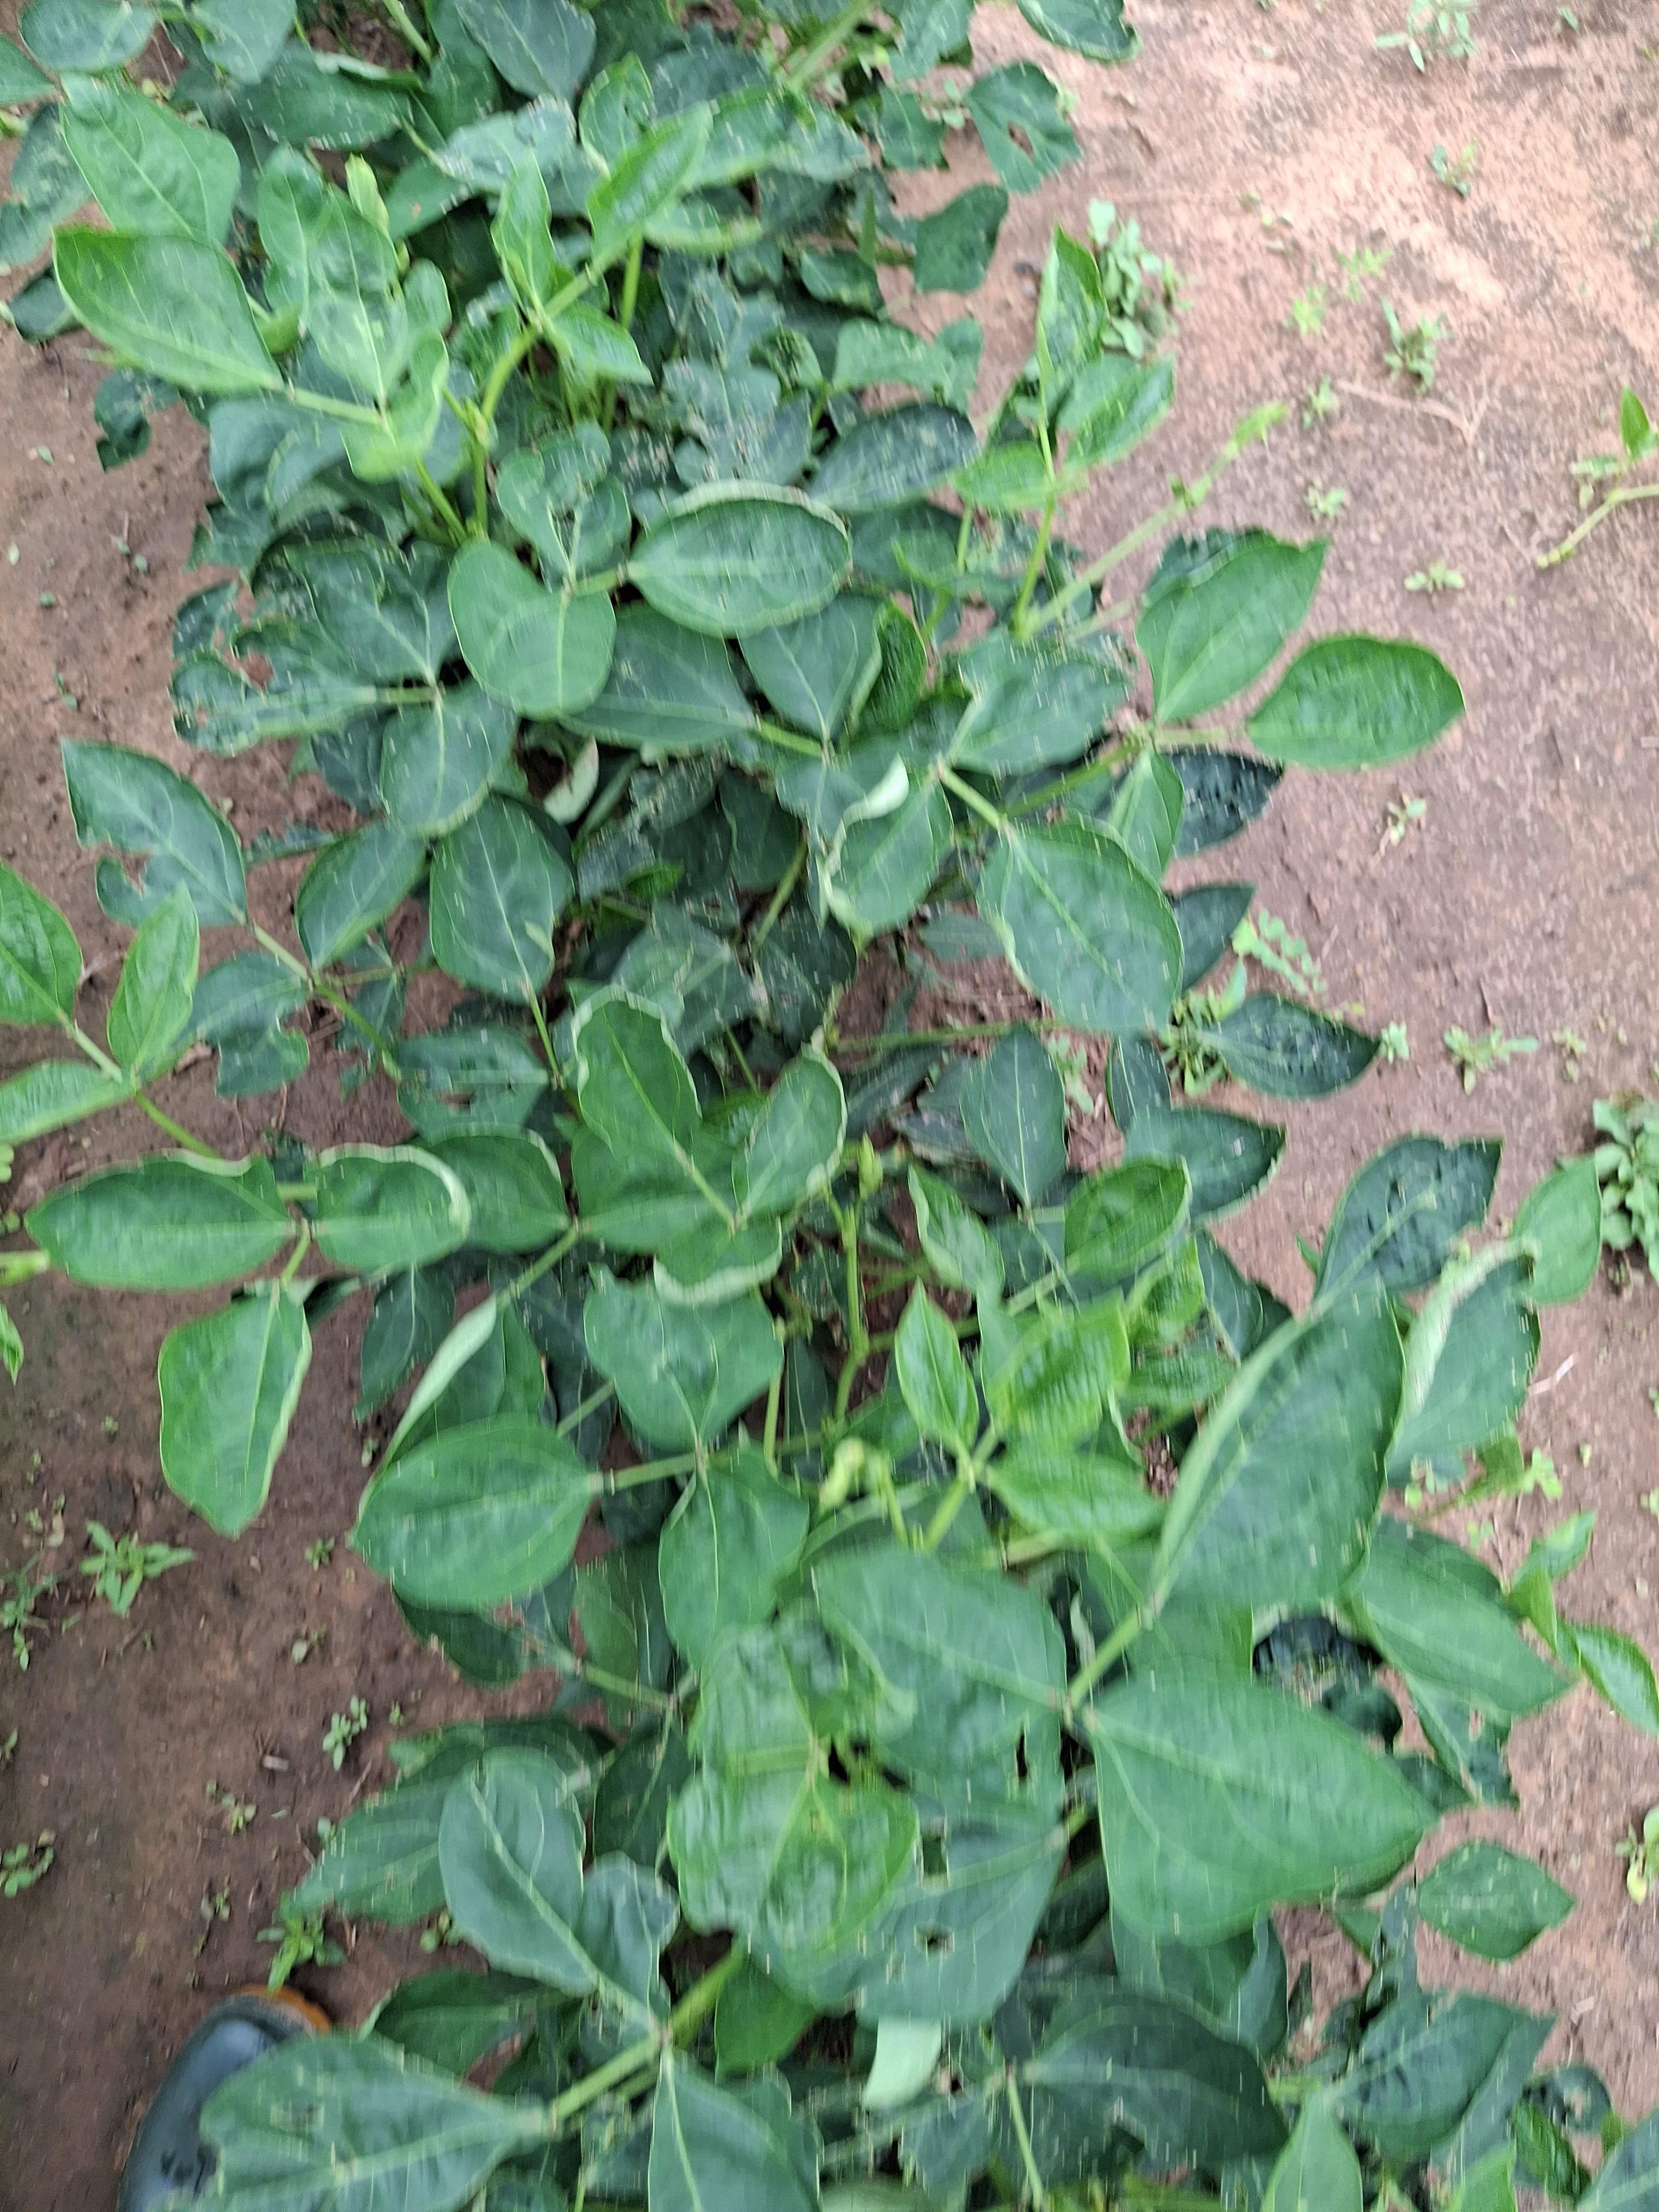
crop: cowpea
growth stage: flowering
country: Nigeria
